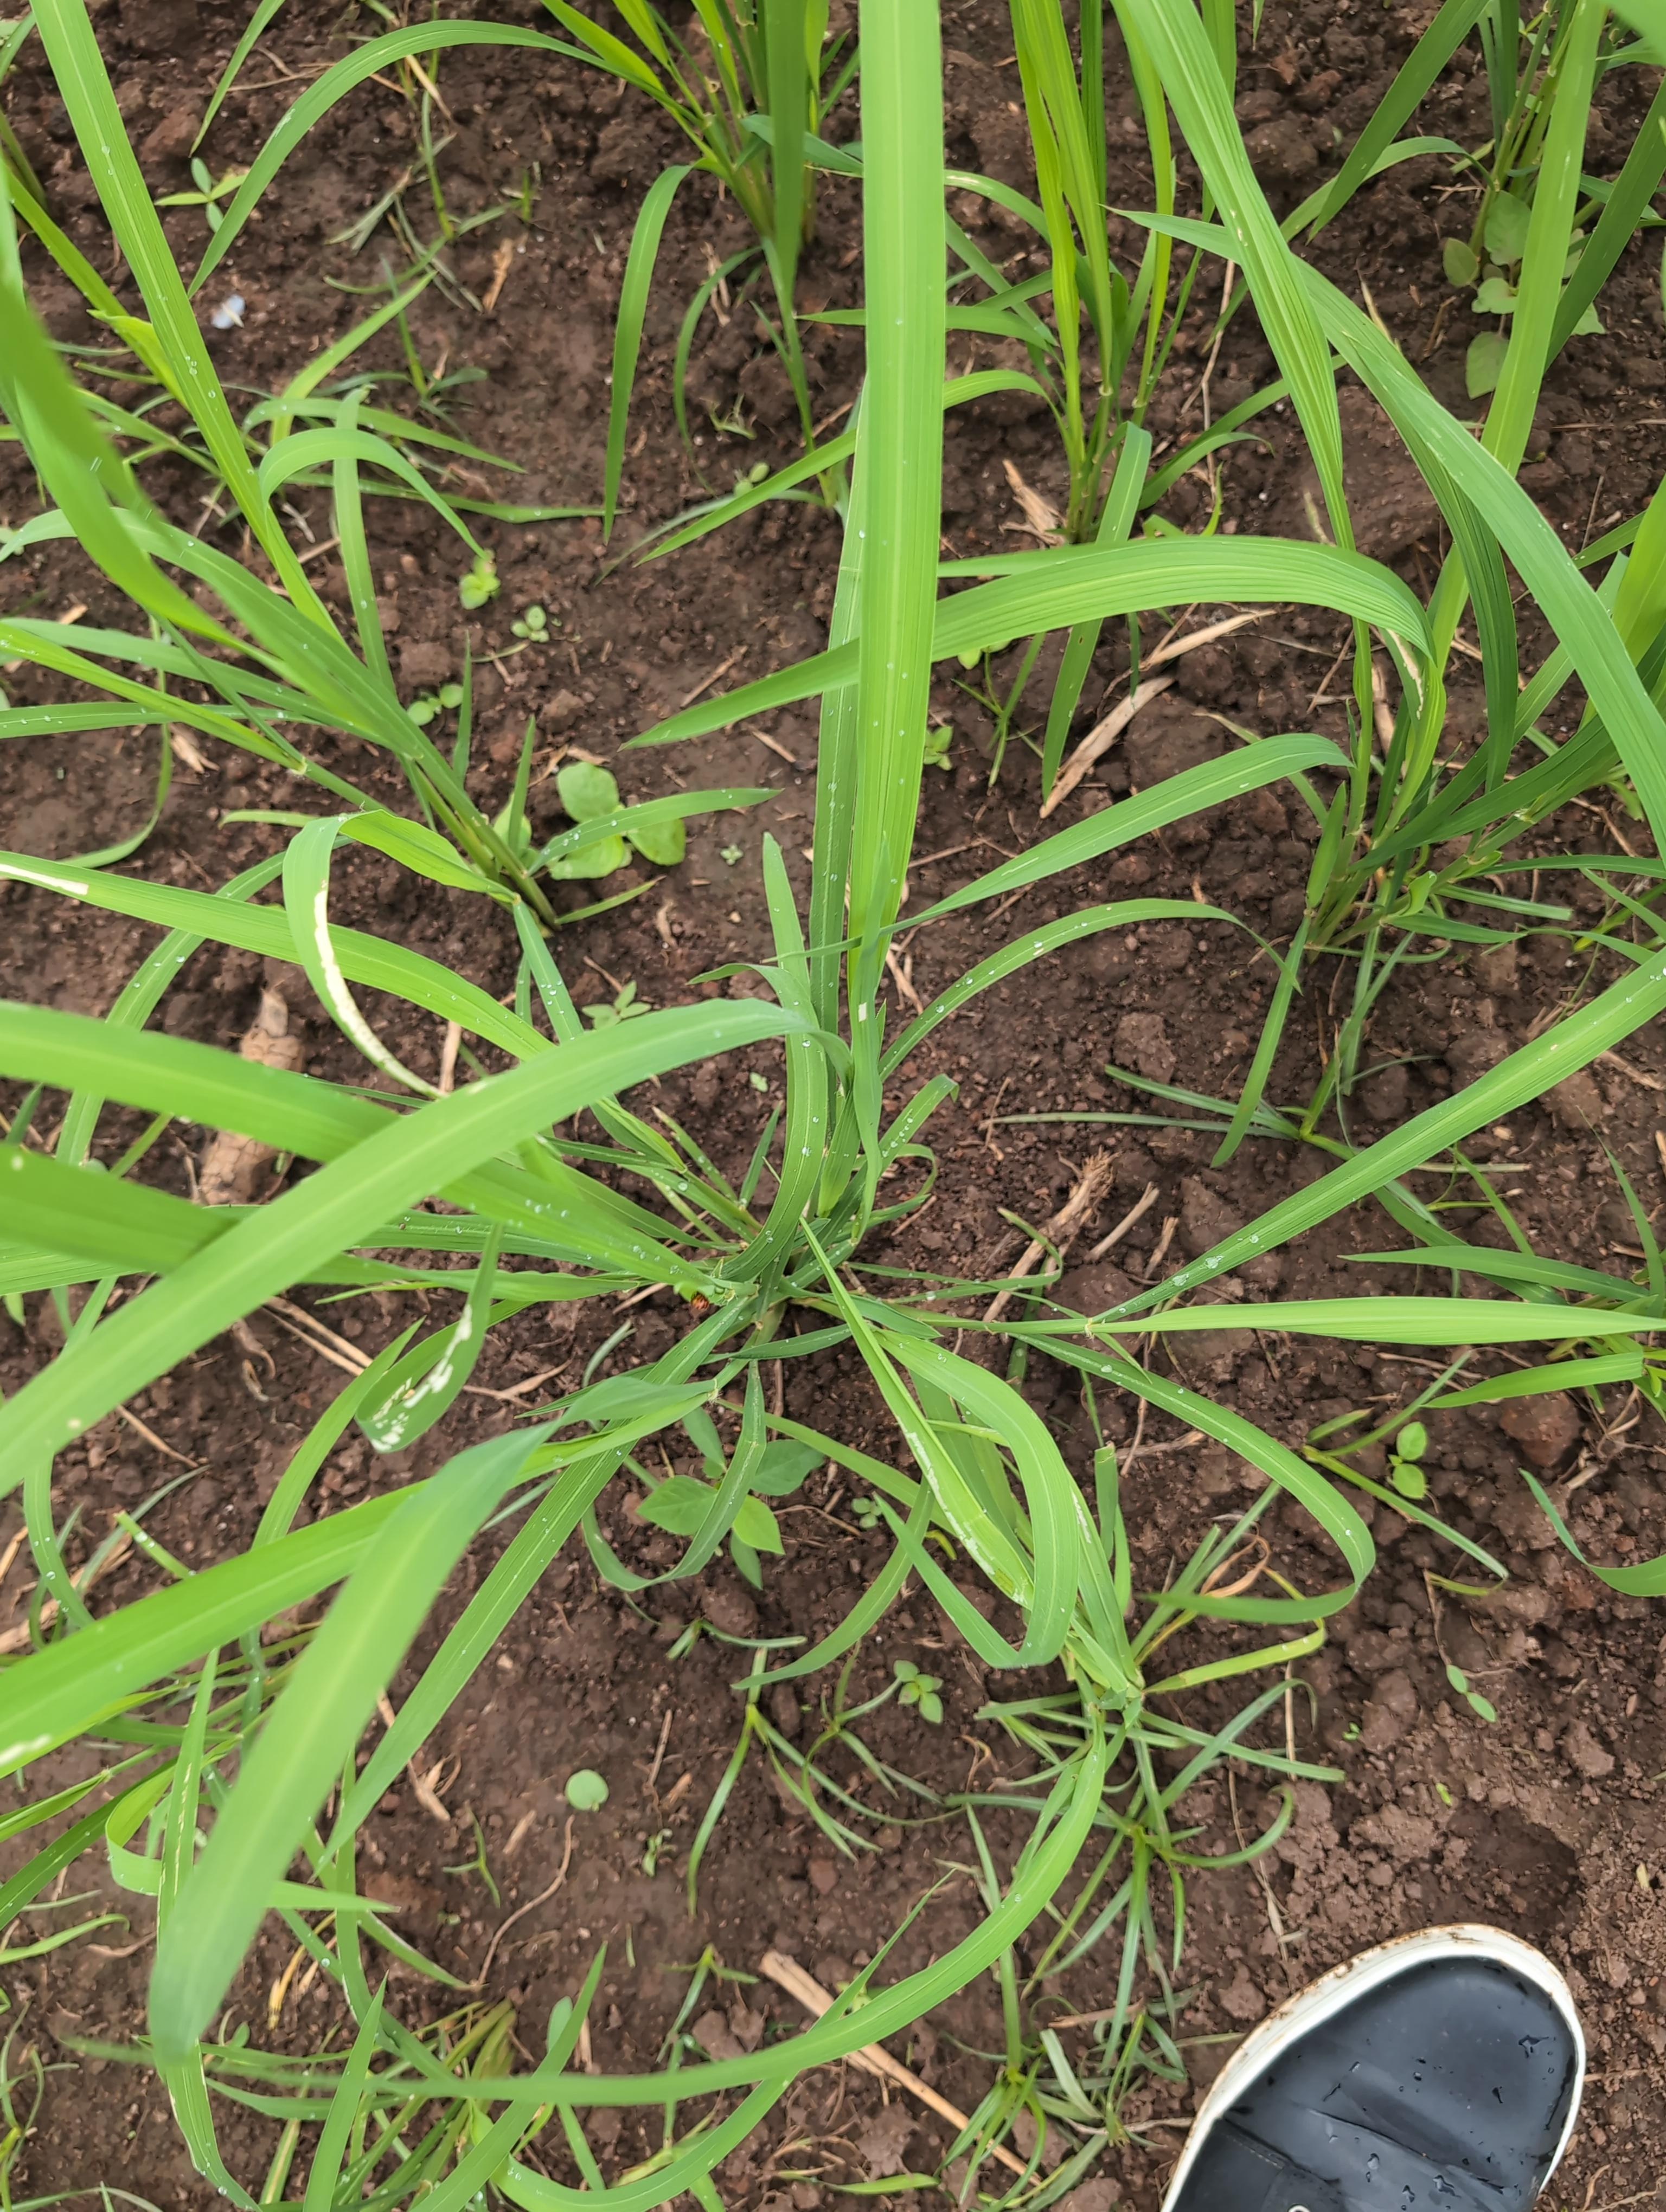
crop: rice
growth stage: tillering
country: Côte d'Ivoire
